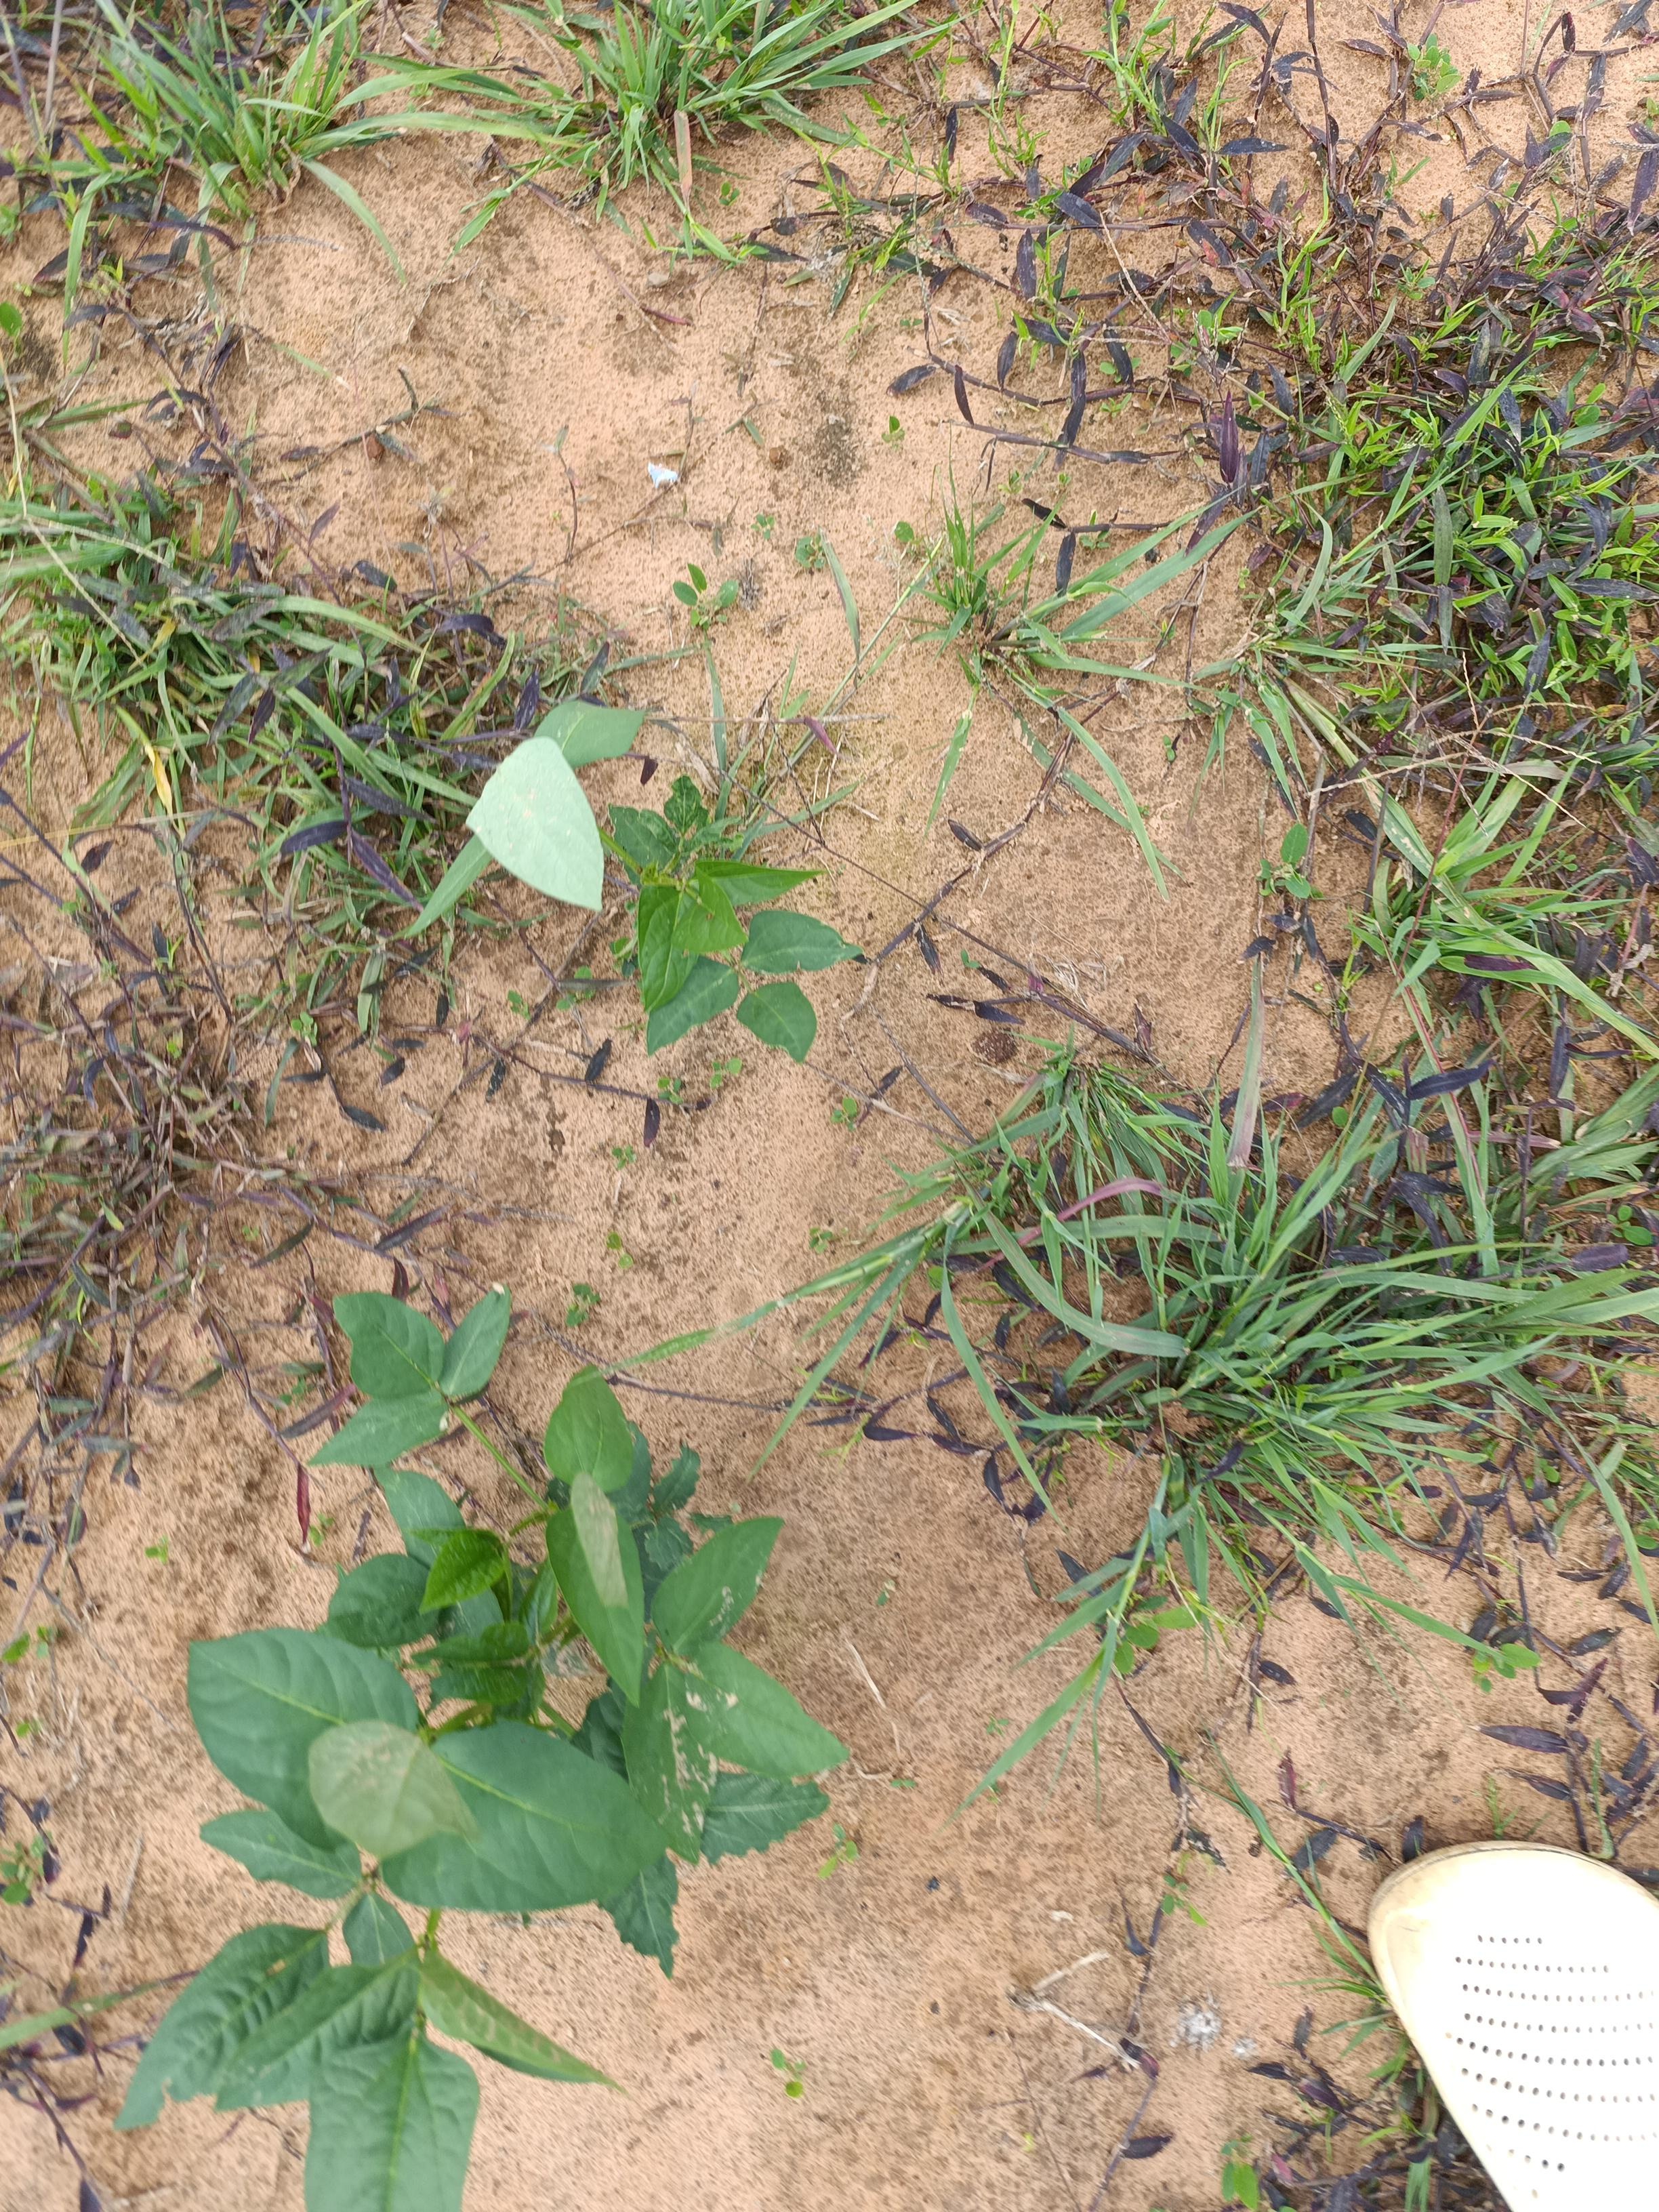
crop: cowpea
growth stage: emergence
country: Nigeria
